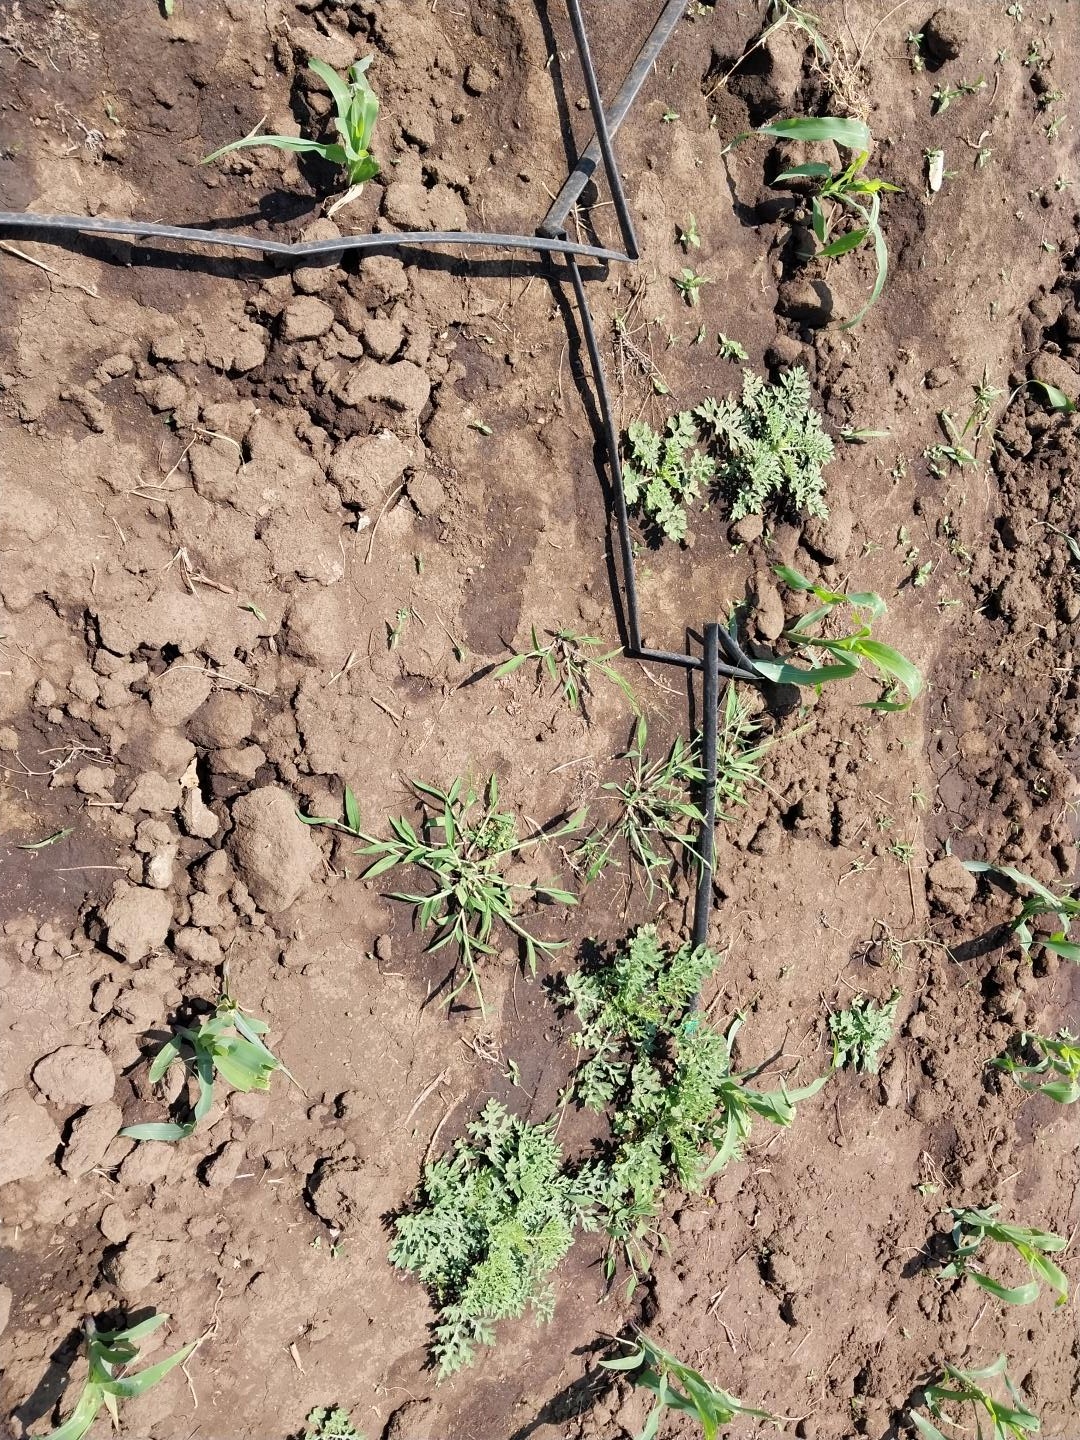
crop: maize
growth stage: emergence
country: Tanzania
